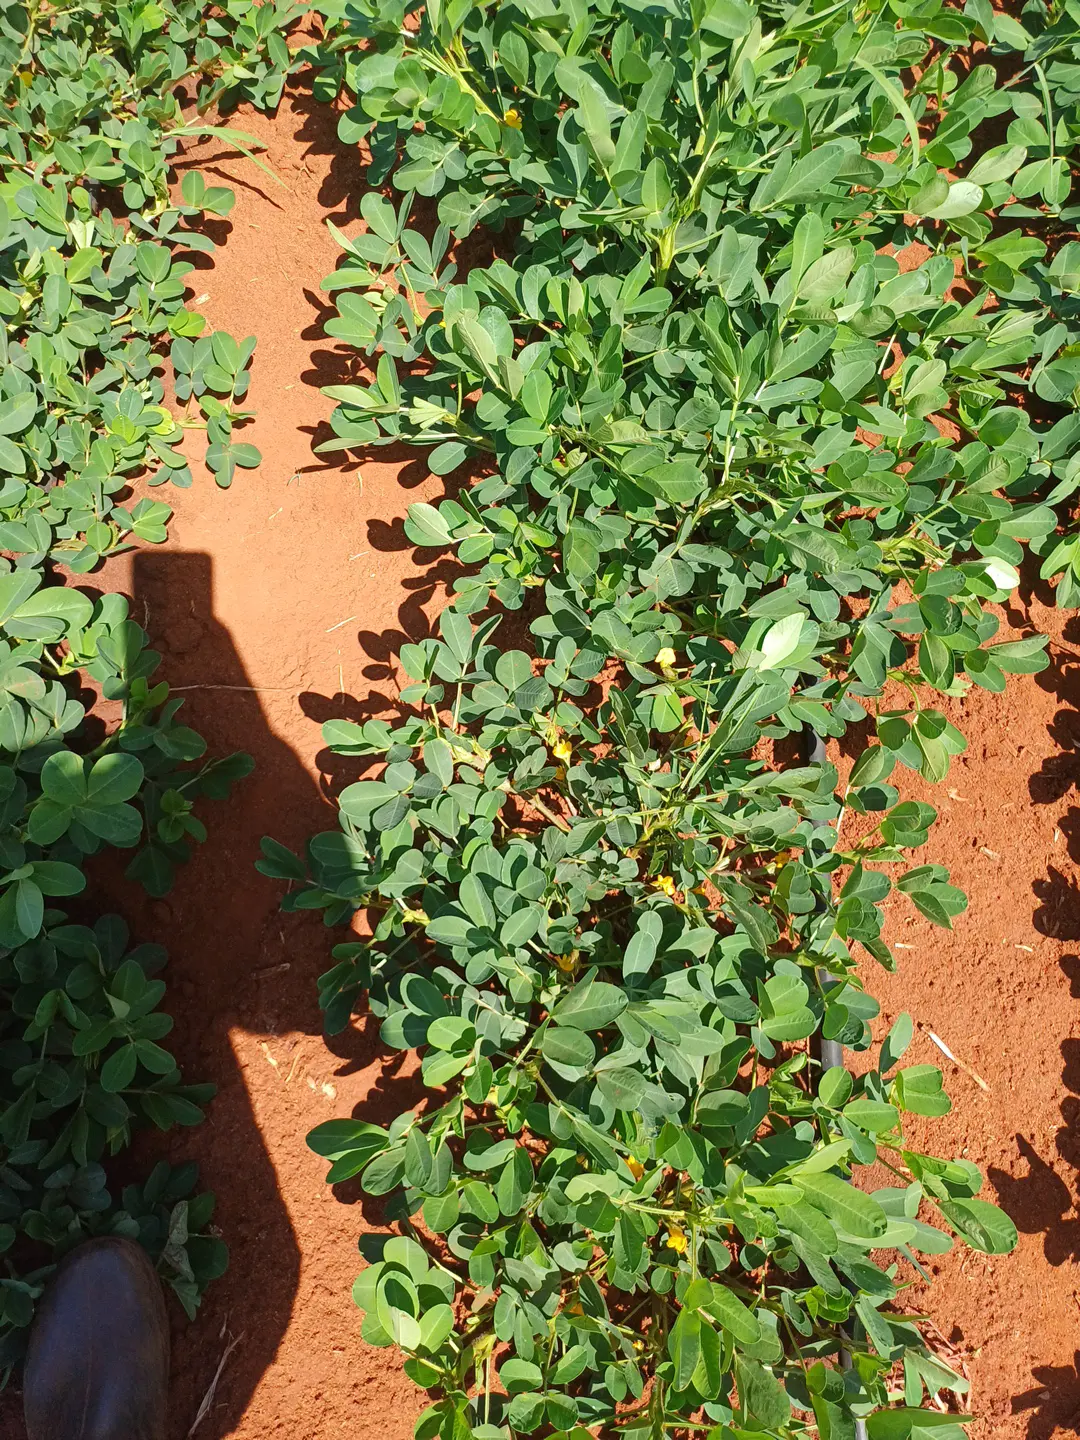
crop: groundnut
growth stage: flowering
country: Kenya
